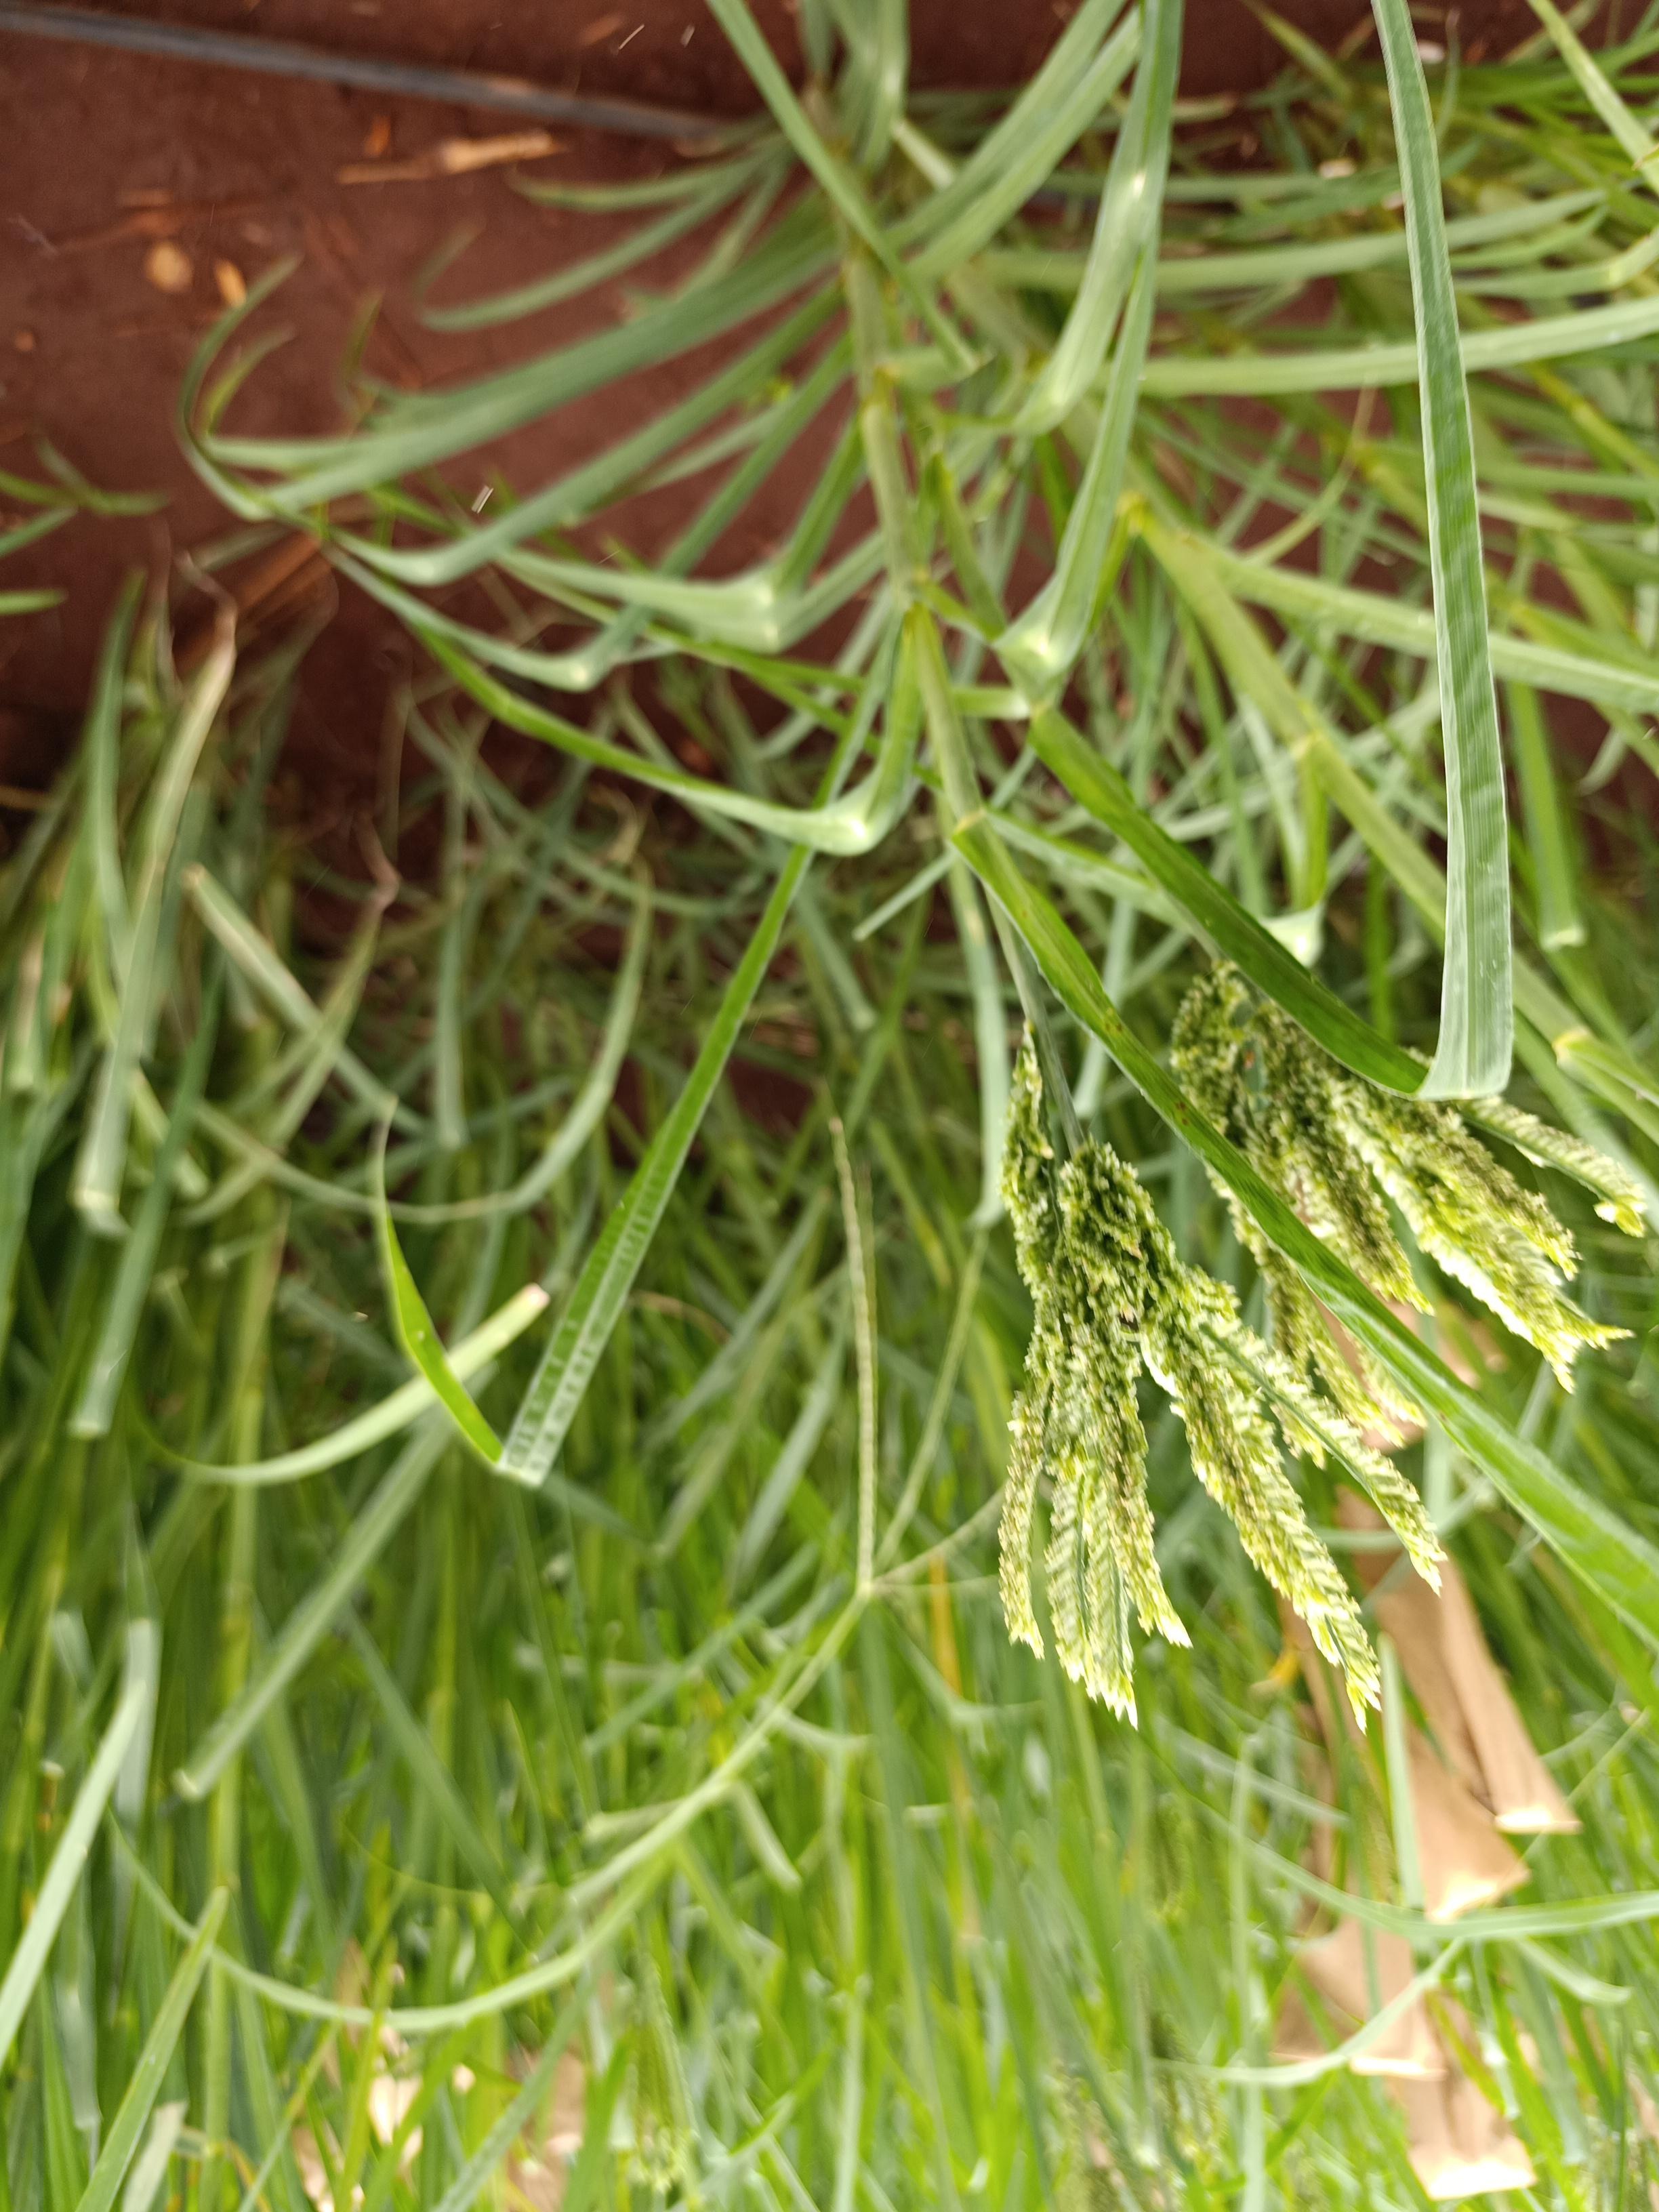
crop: finger millet
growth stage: flowering
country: Kenya
